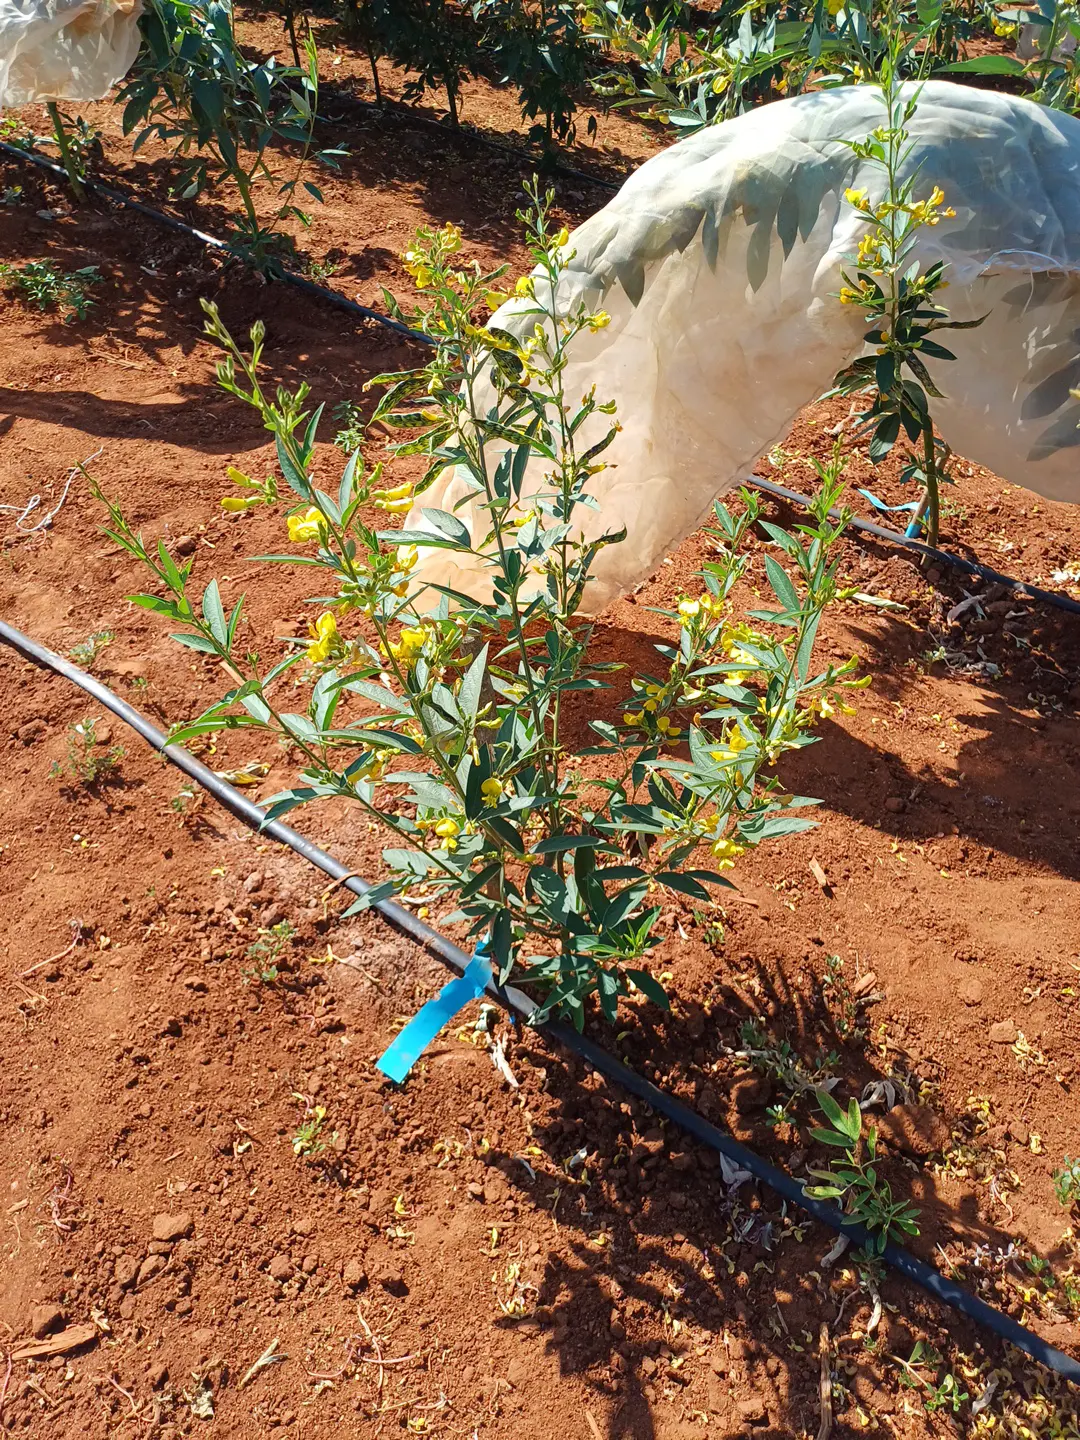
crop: pigeonpea
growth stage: pegging
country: Kenya
